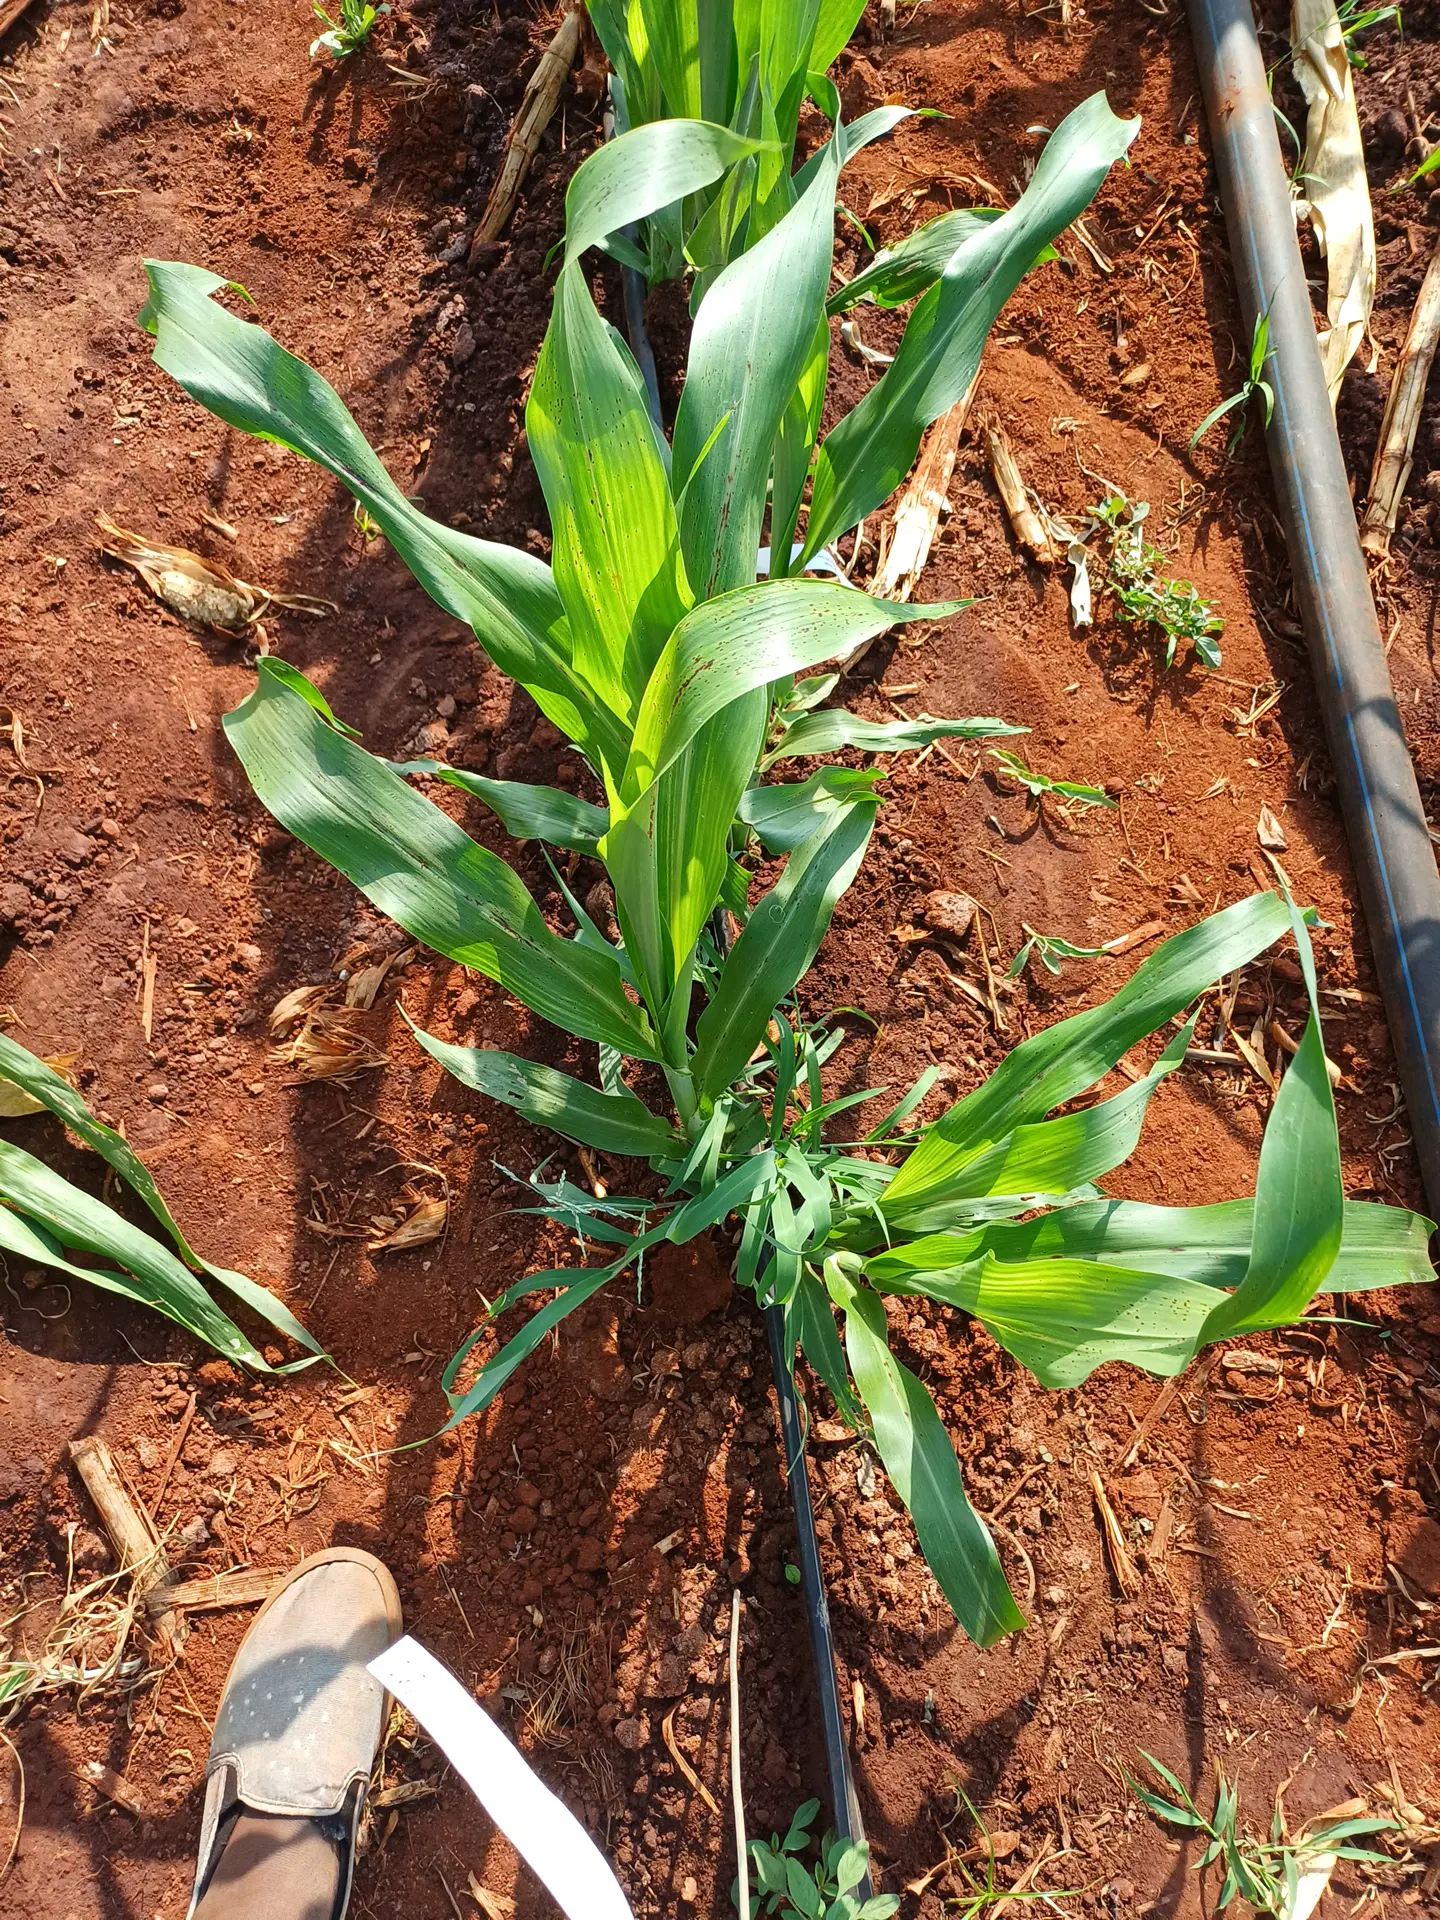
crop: sorghum
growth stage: vegetative
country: Kenya
